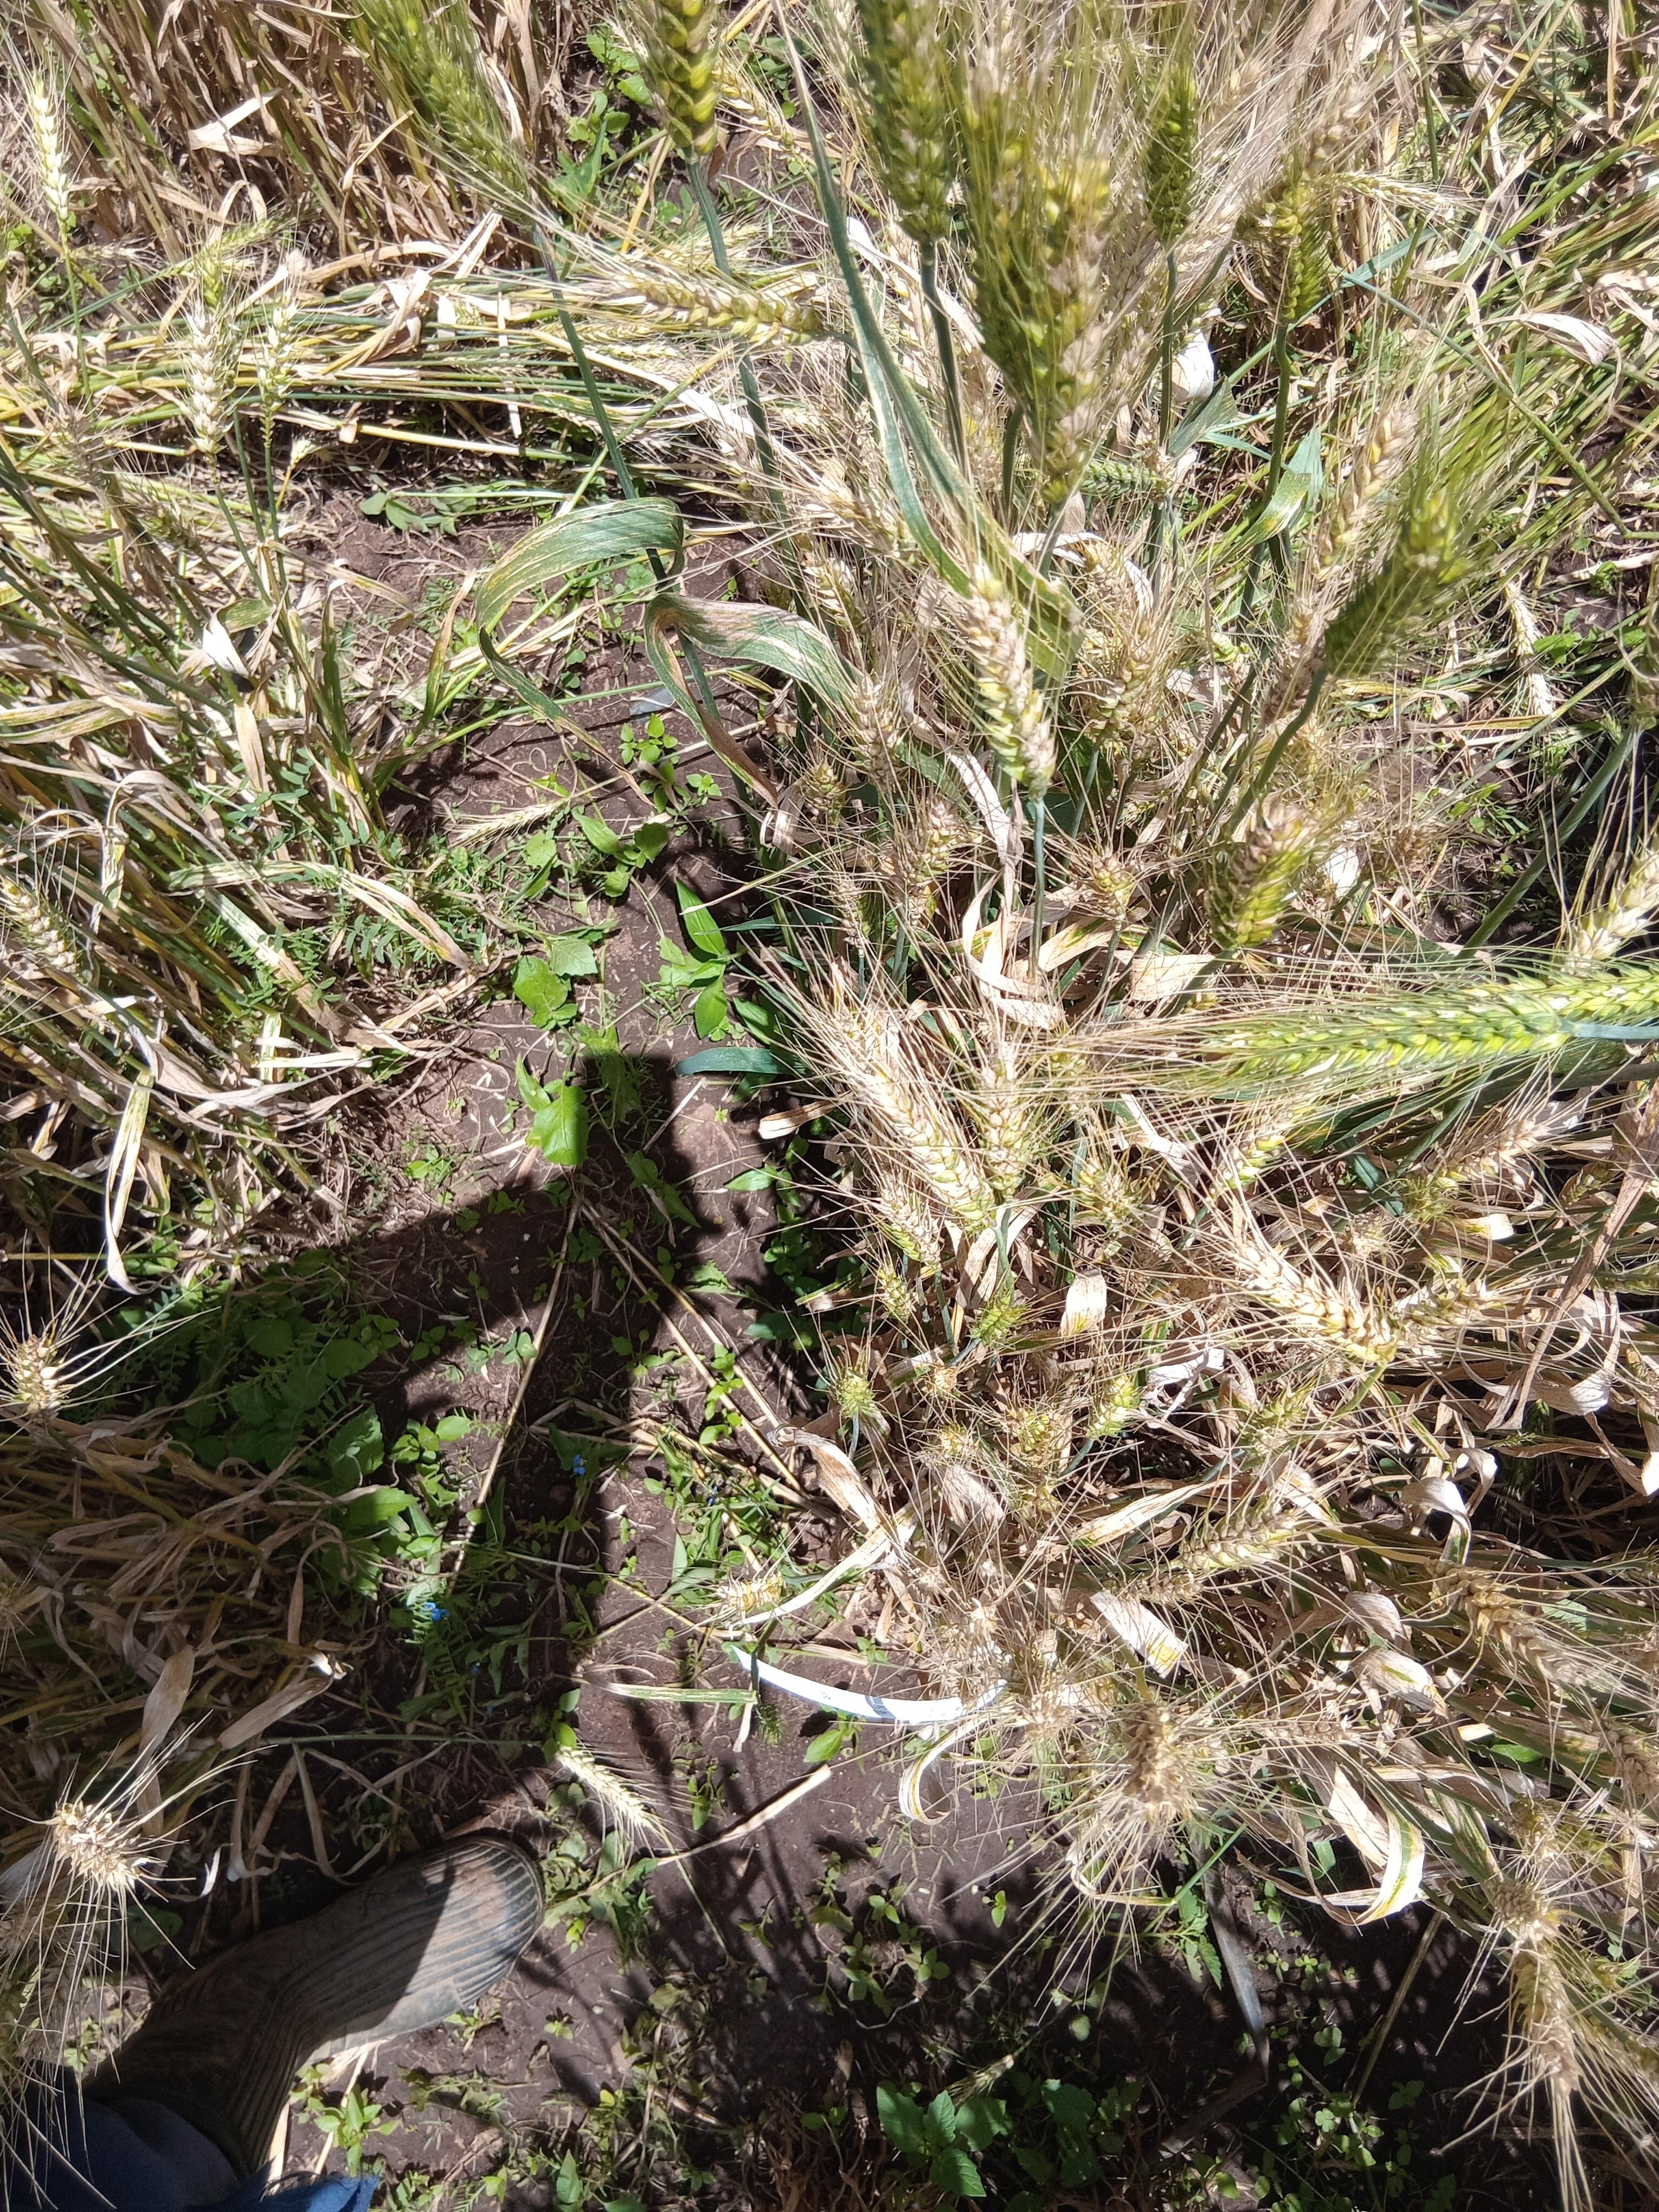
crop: wheat
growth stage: maturity
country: Kenya
